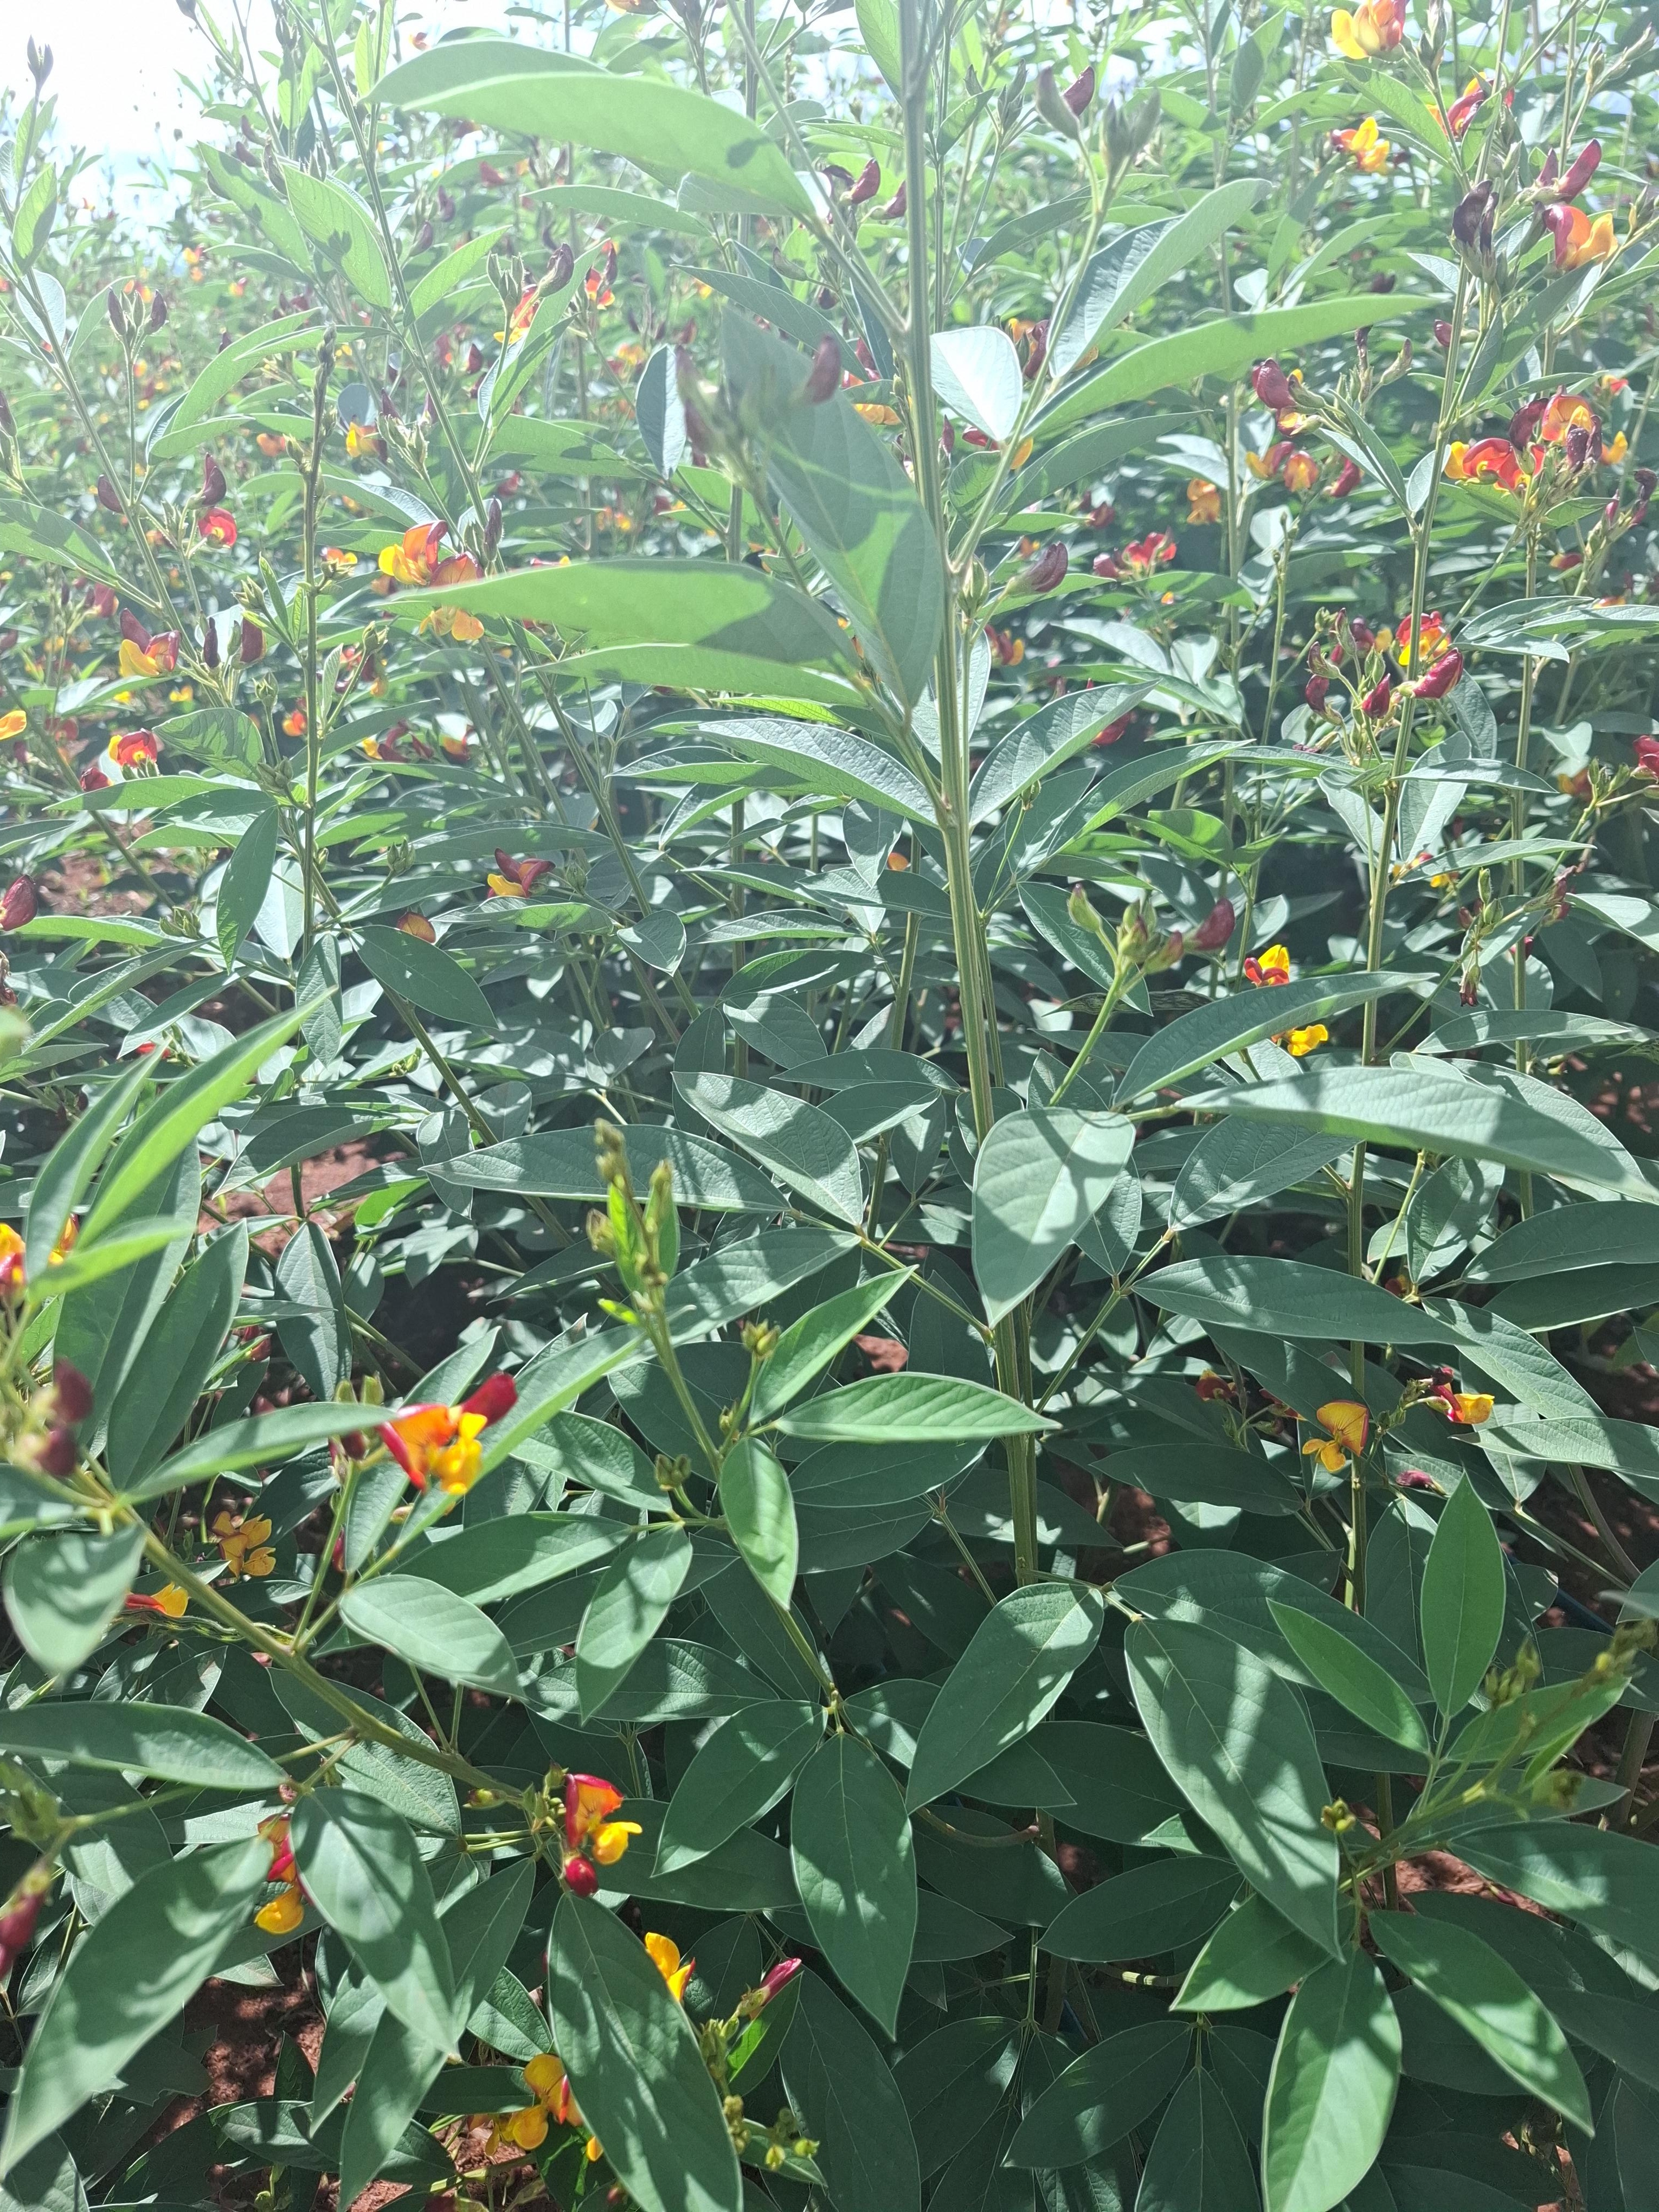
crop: pigeonpea
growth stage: development pod
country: Kenya
